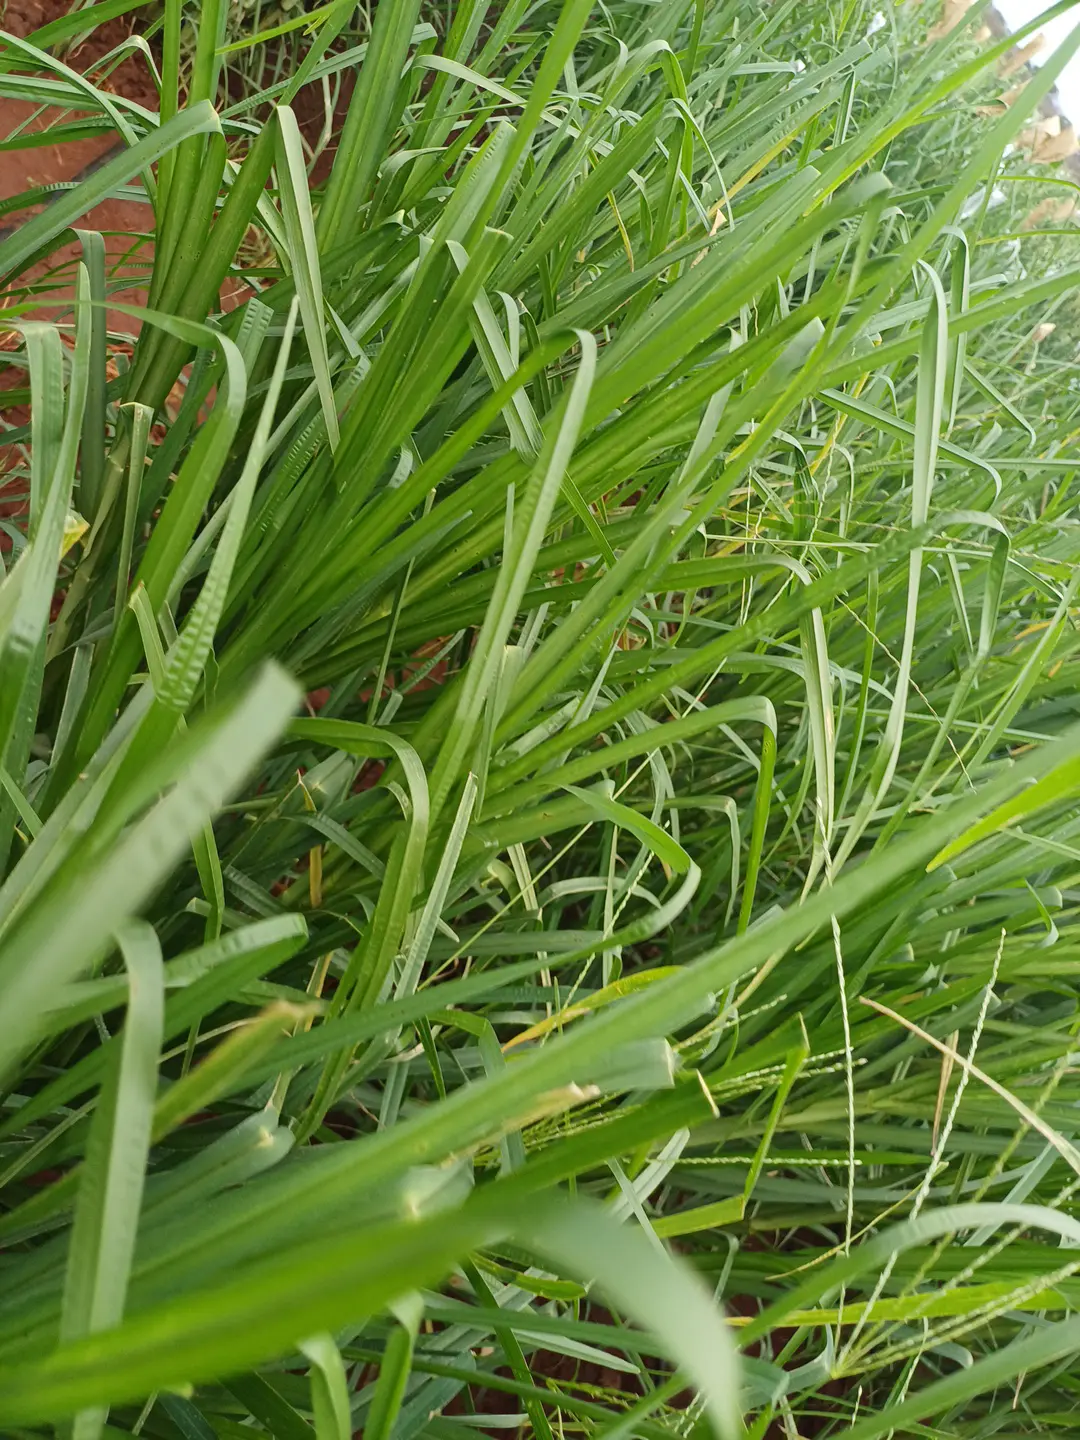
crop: finger millet
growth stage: vegetative
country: Kenya
